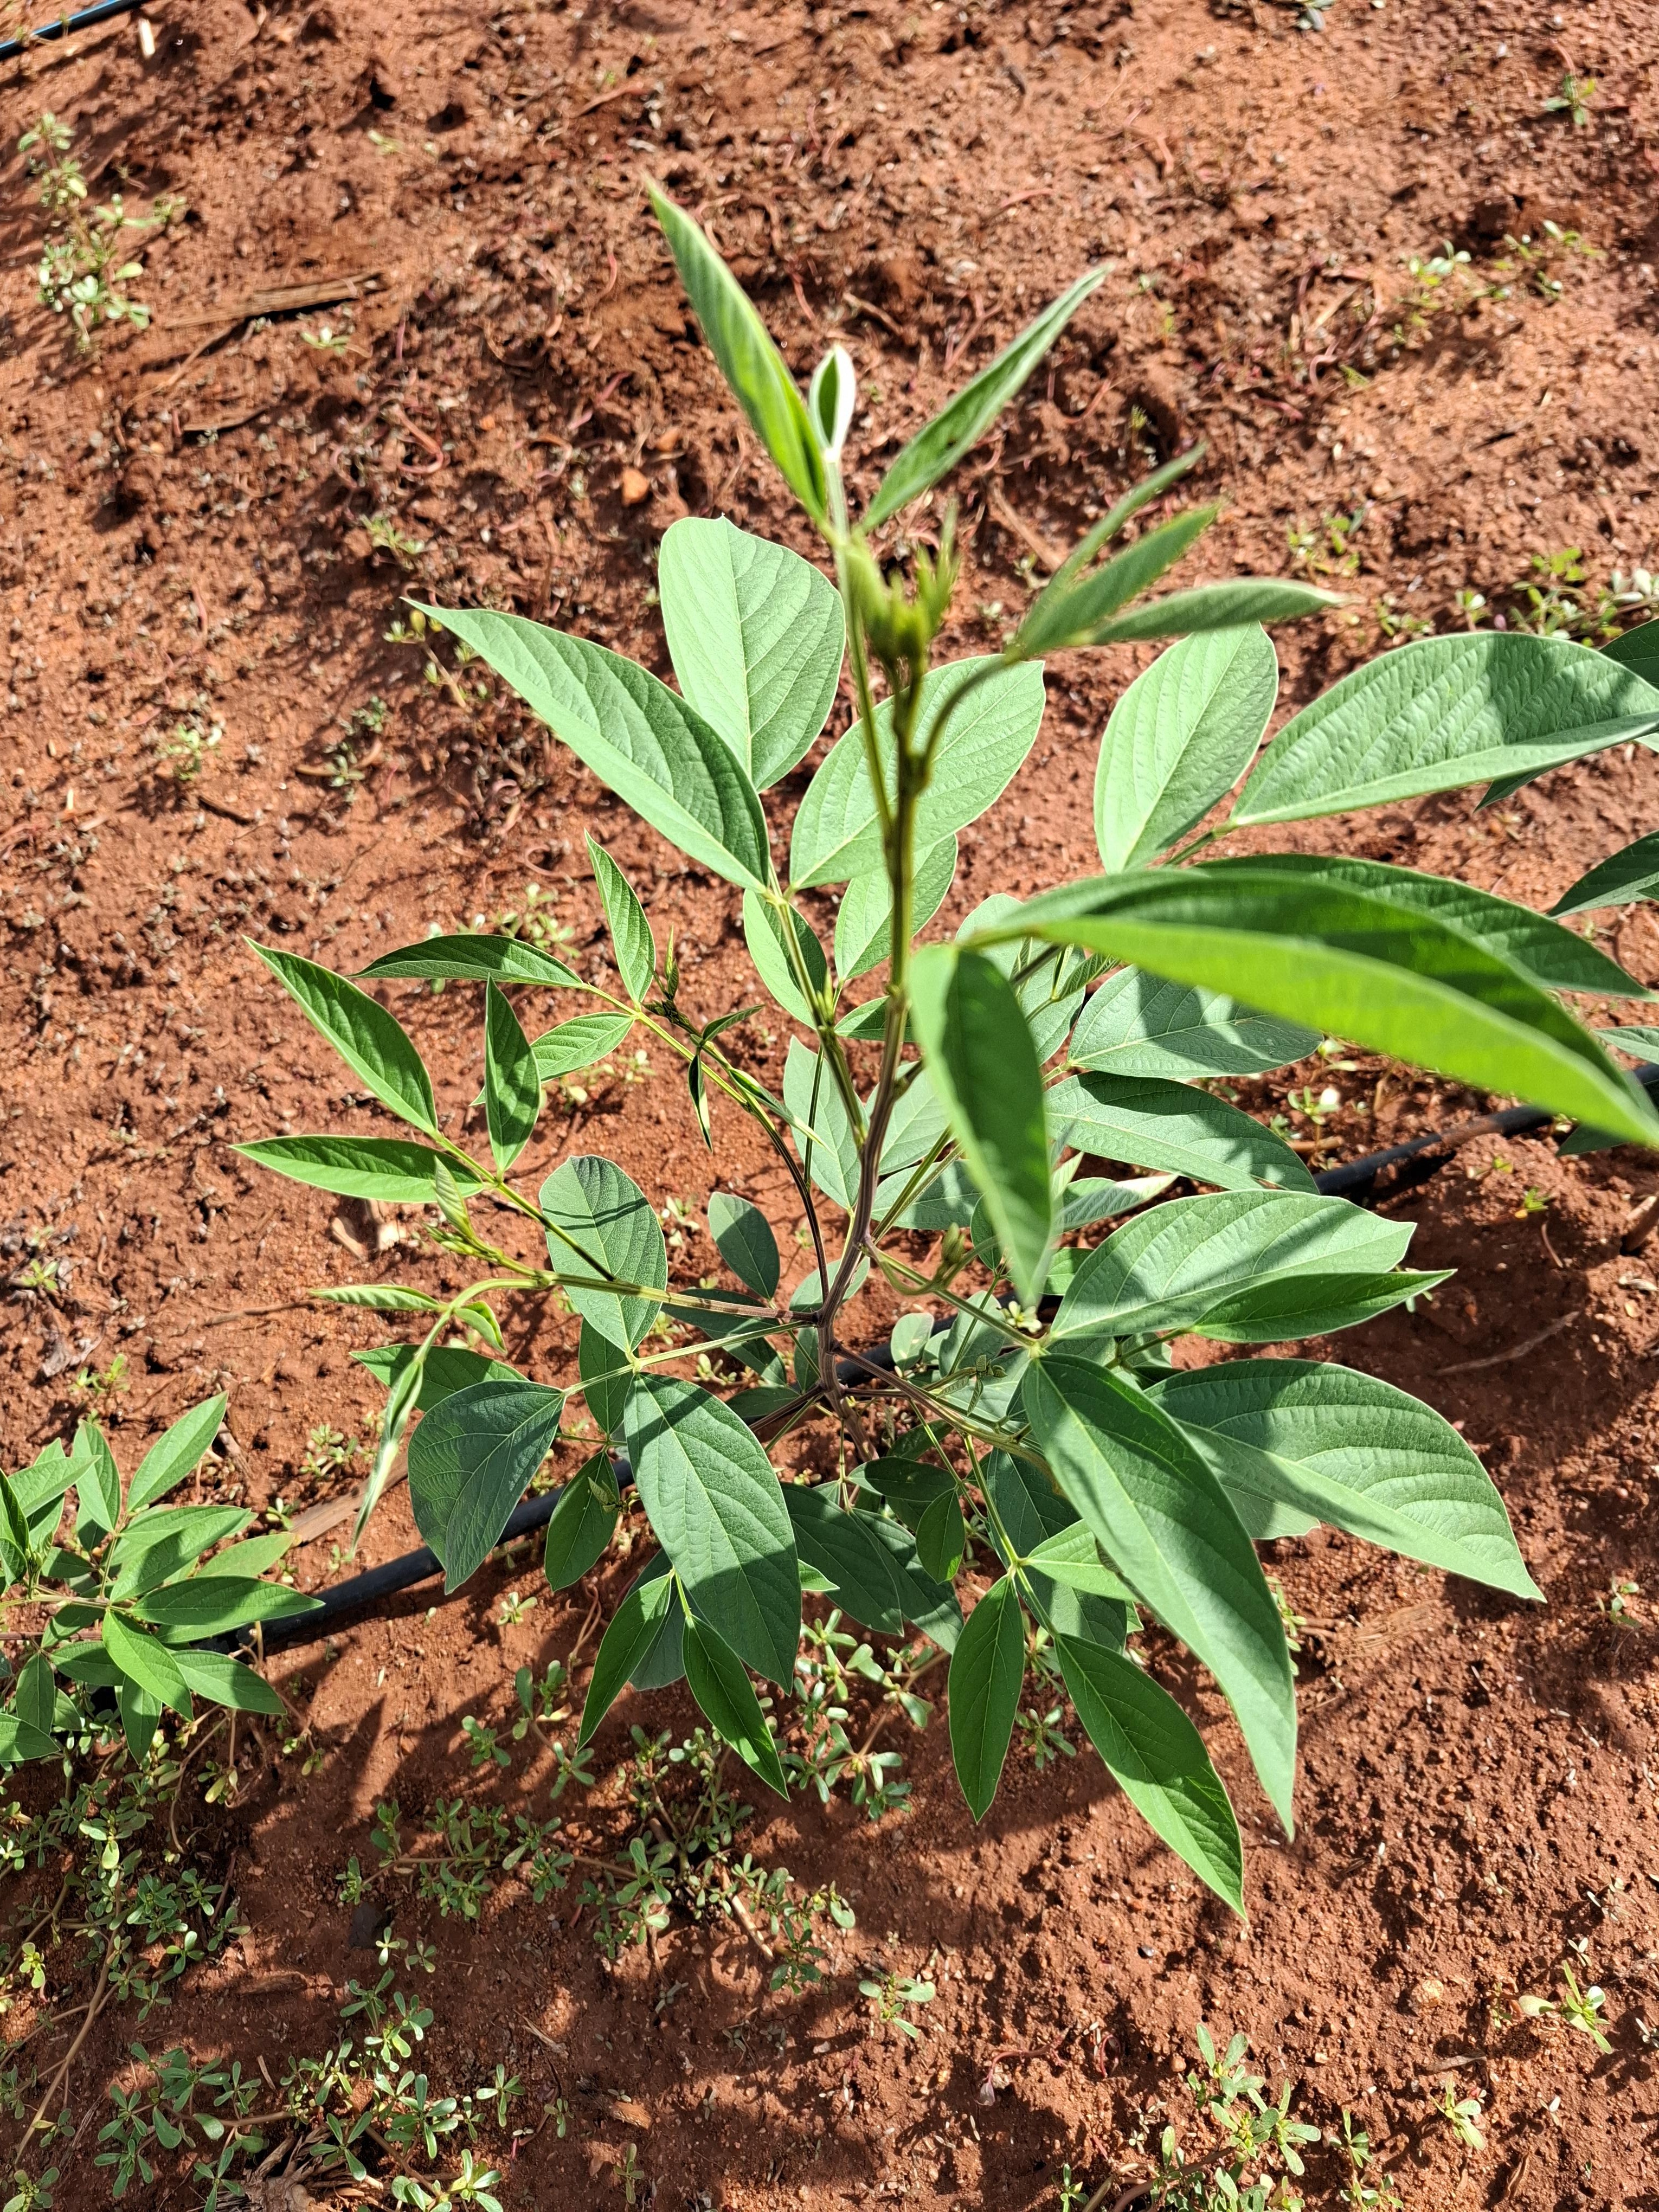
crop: pigeonpea
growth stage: flowering
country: Kenya
